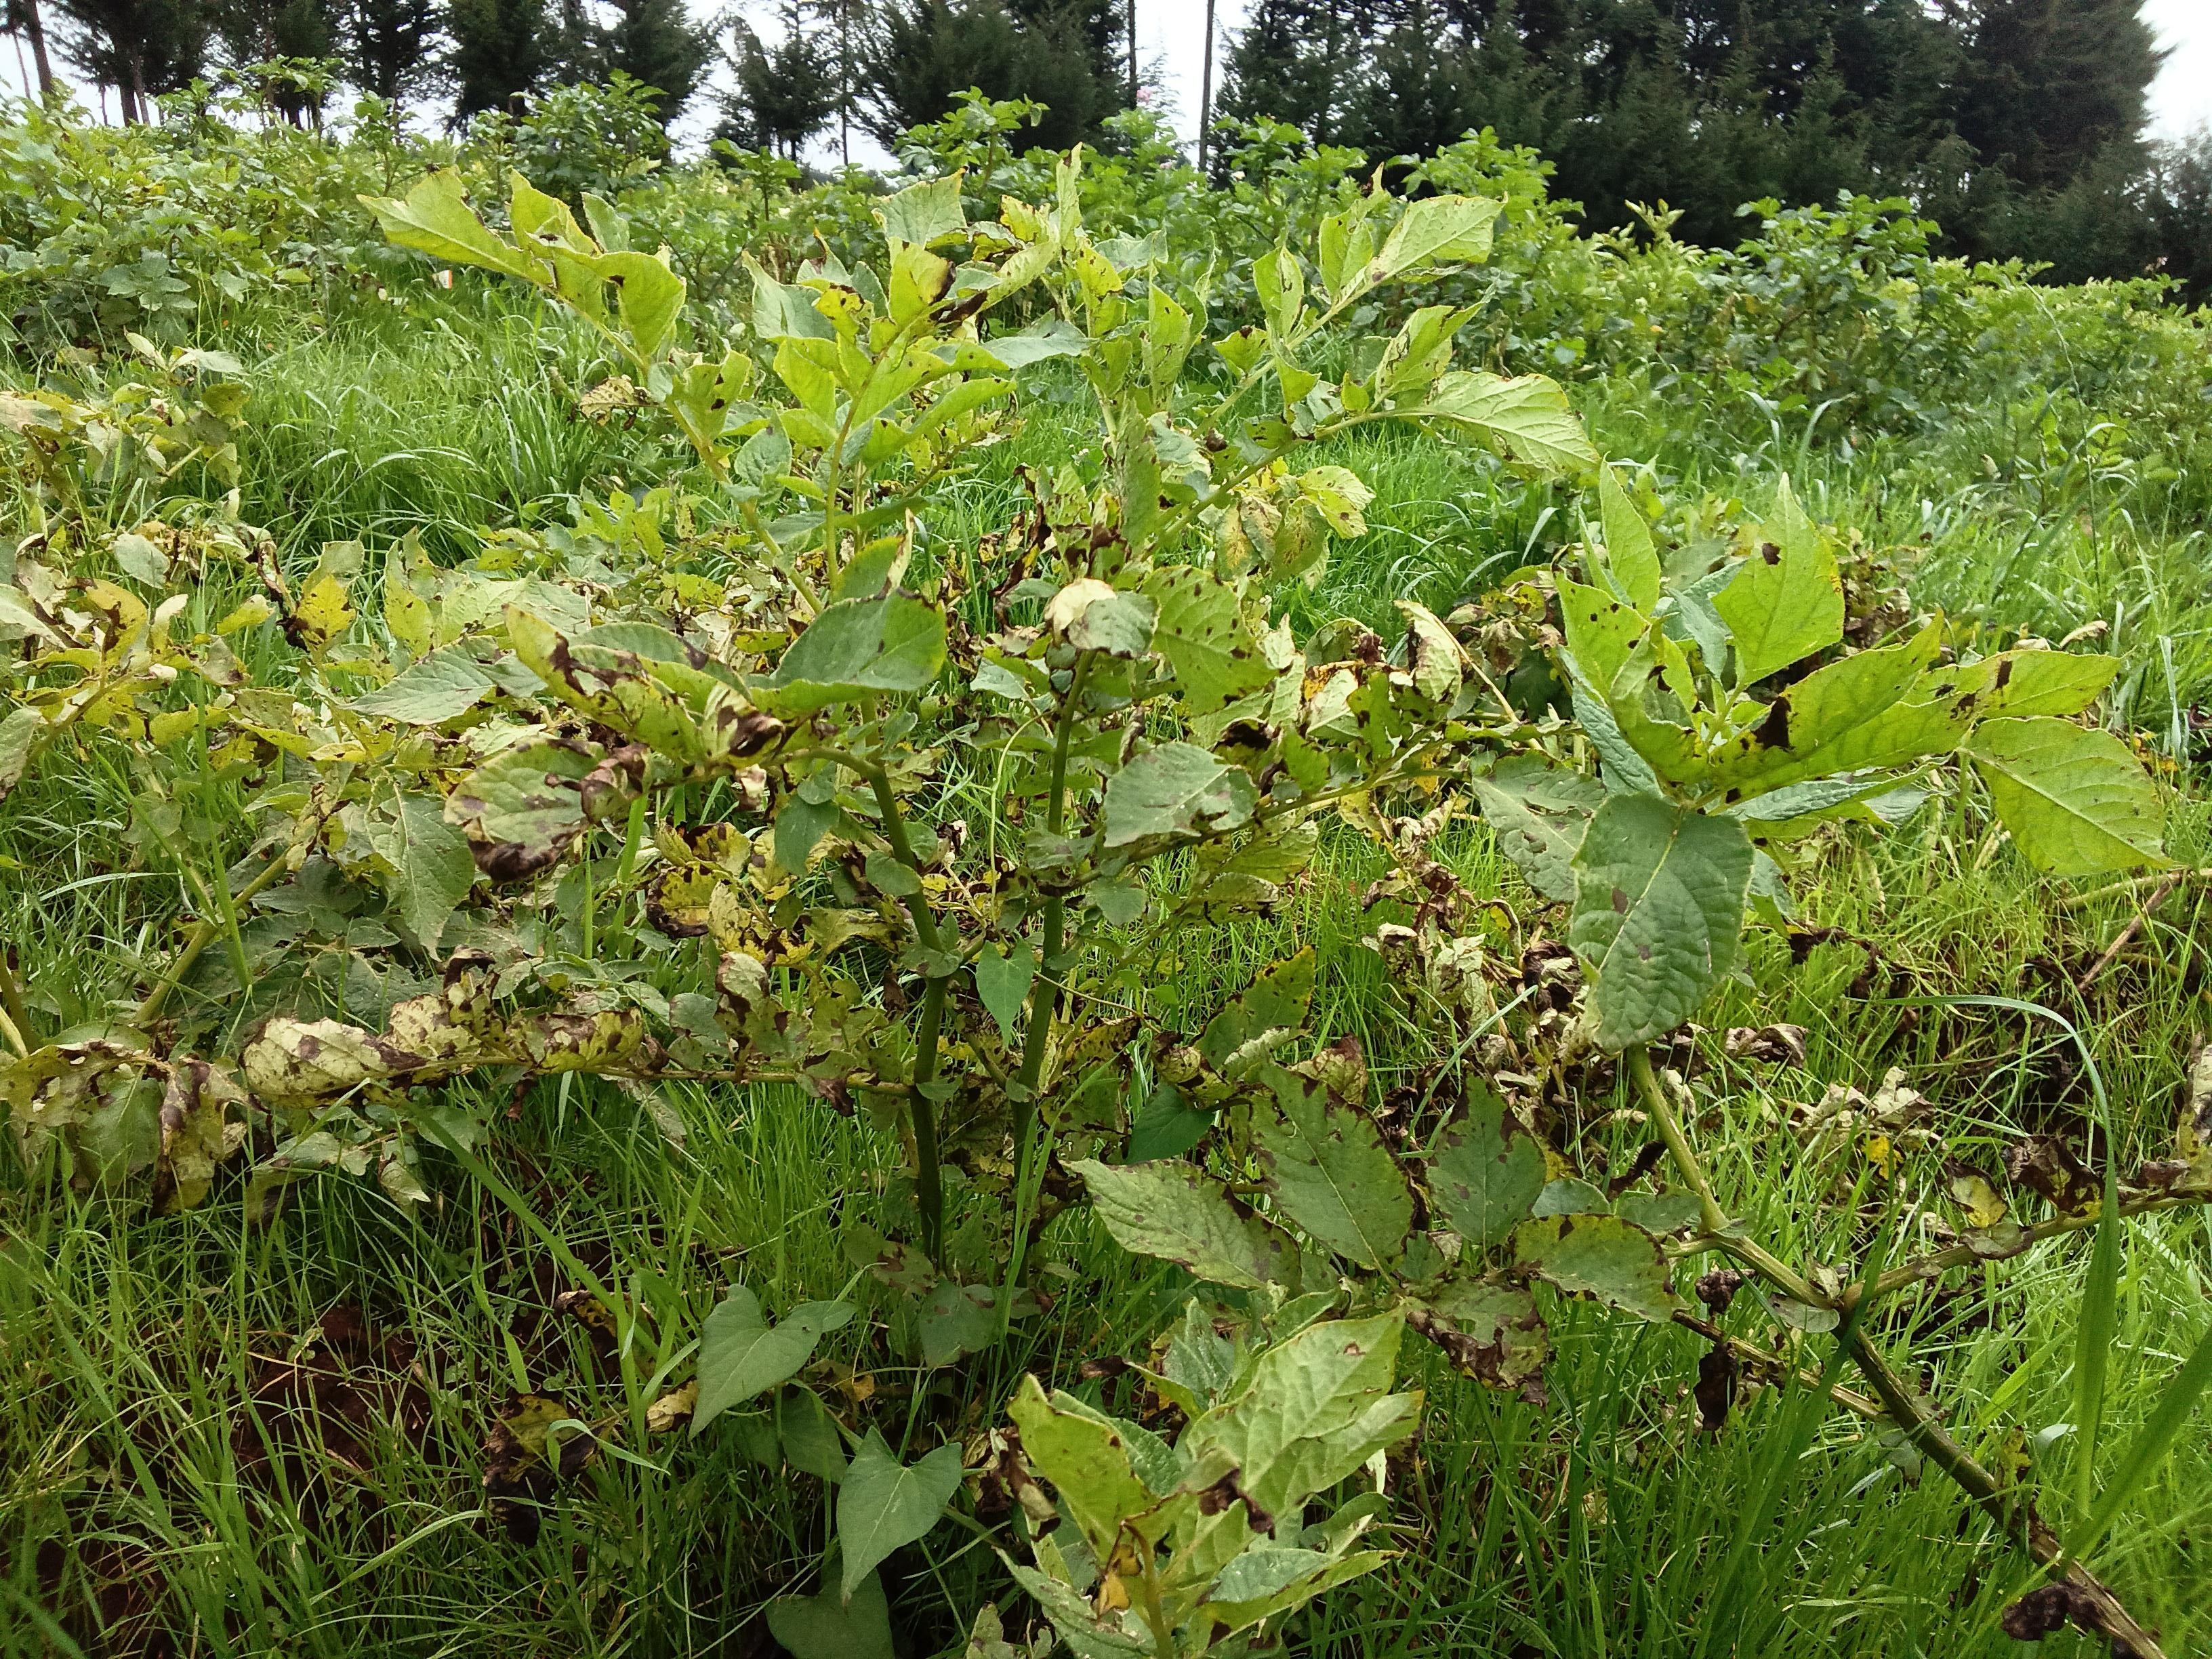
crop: potato
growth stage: harvest maturity
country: Kenya
